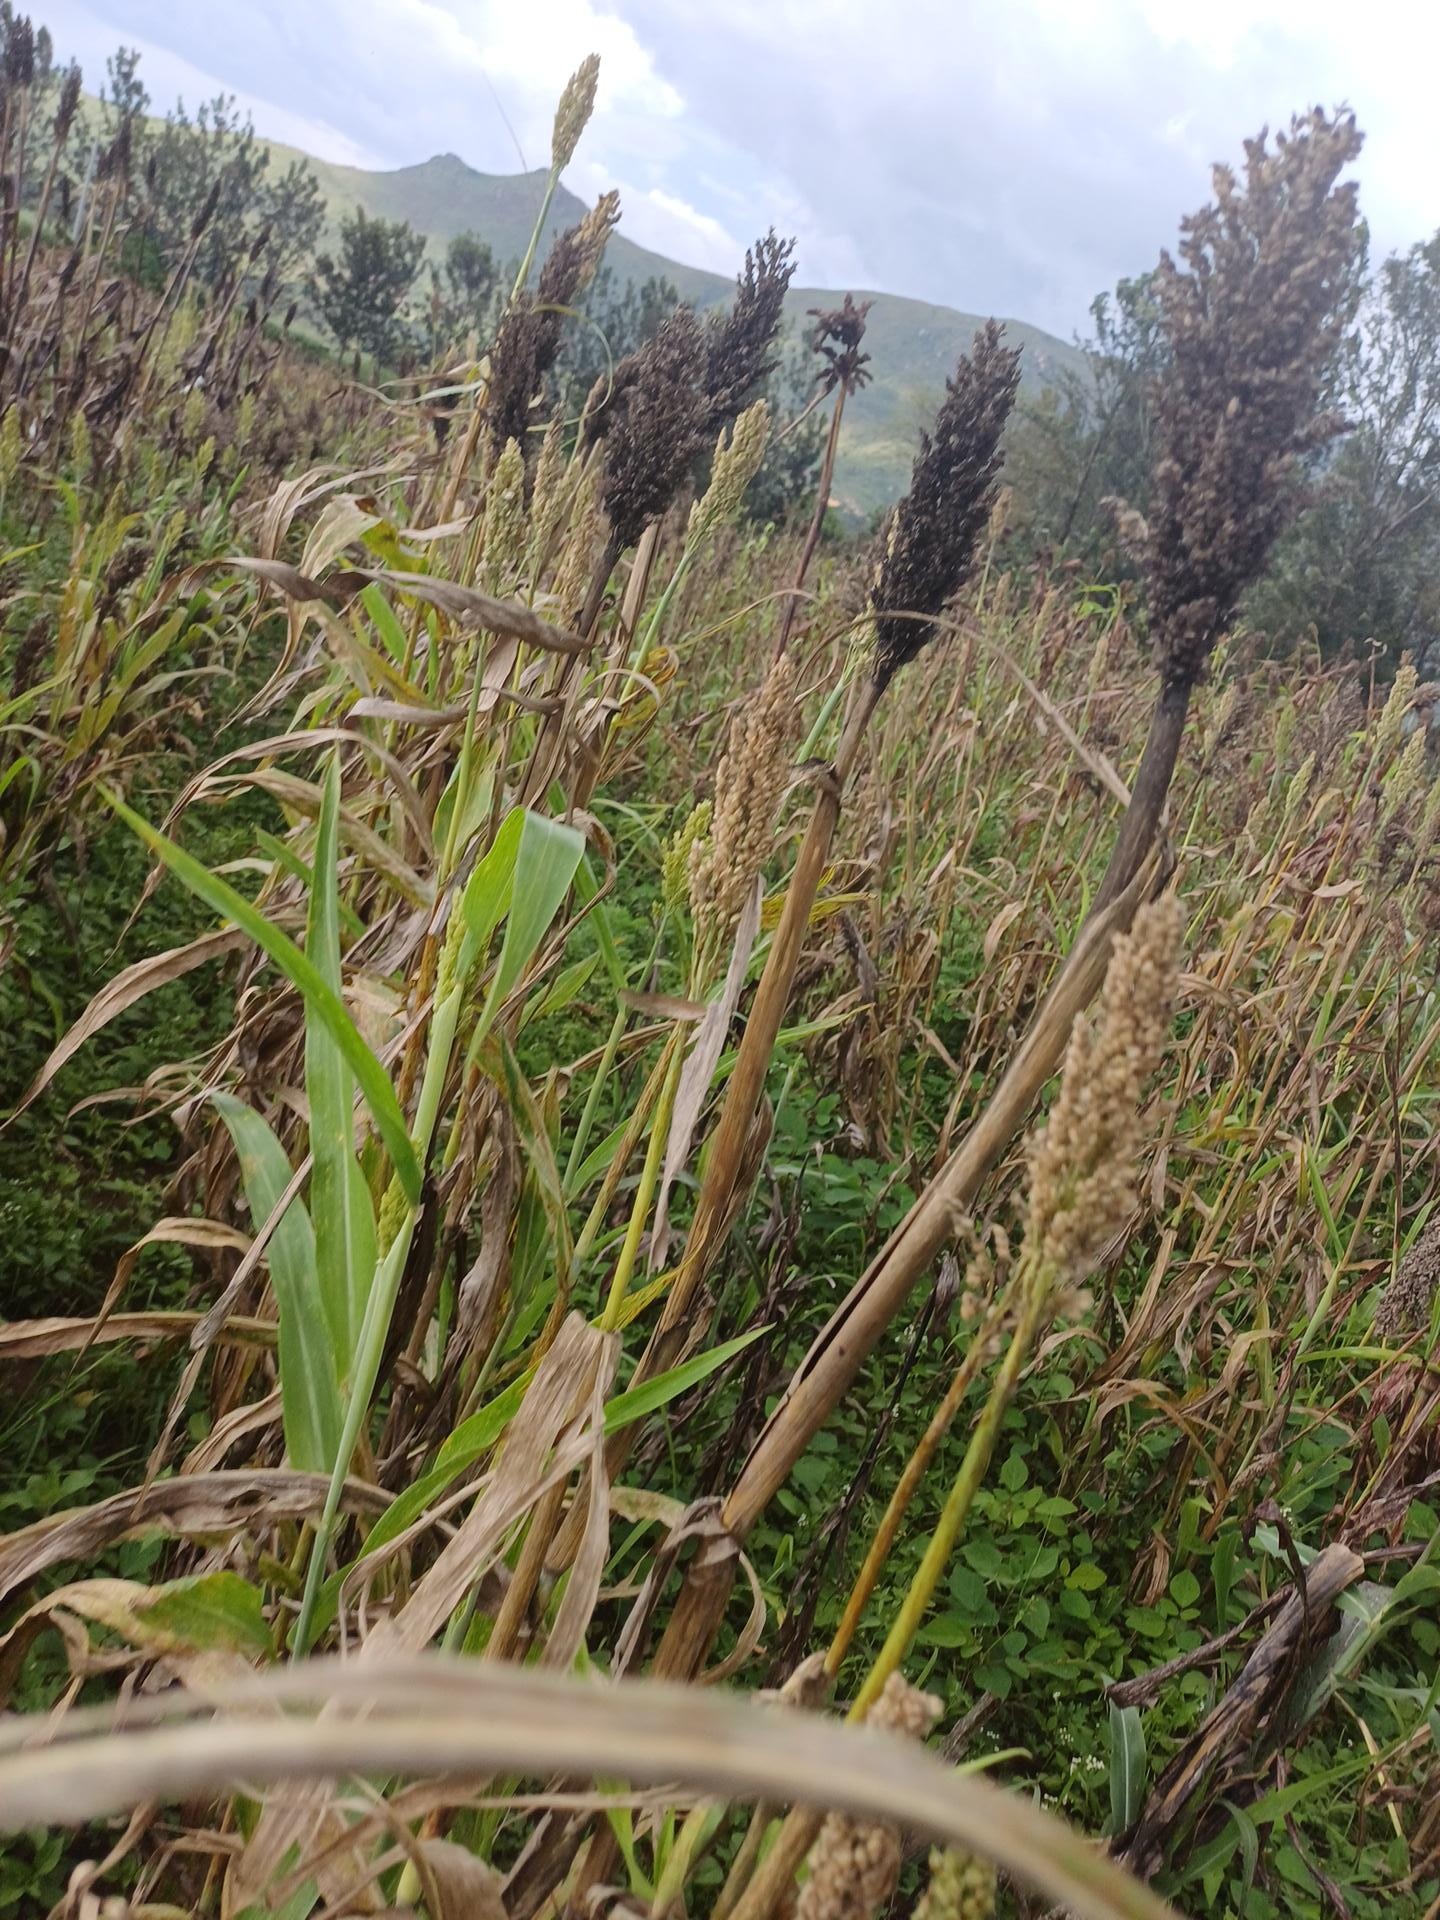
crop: sorghum
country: Kenya
